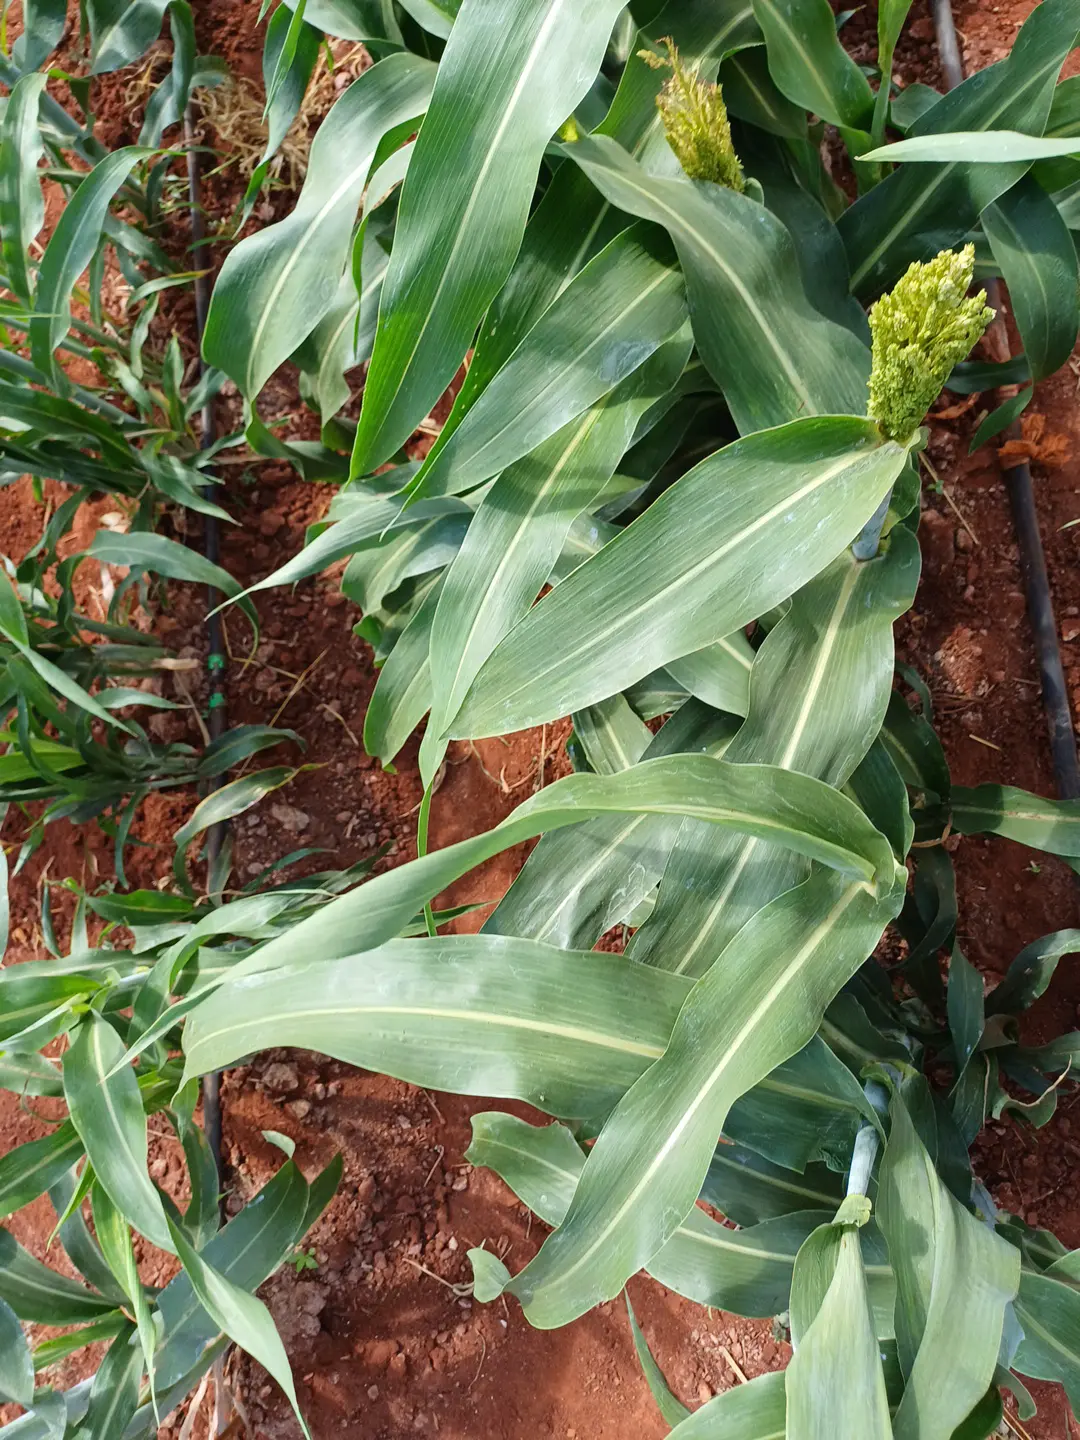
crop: sorghum
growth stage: heading tuber
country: Kenya
